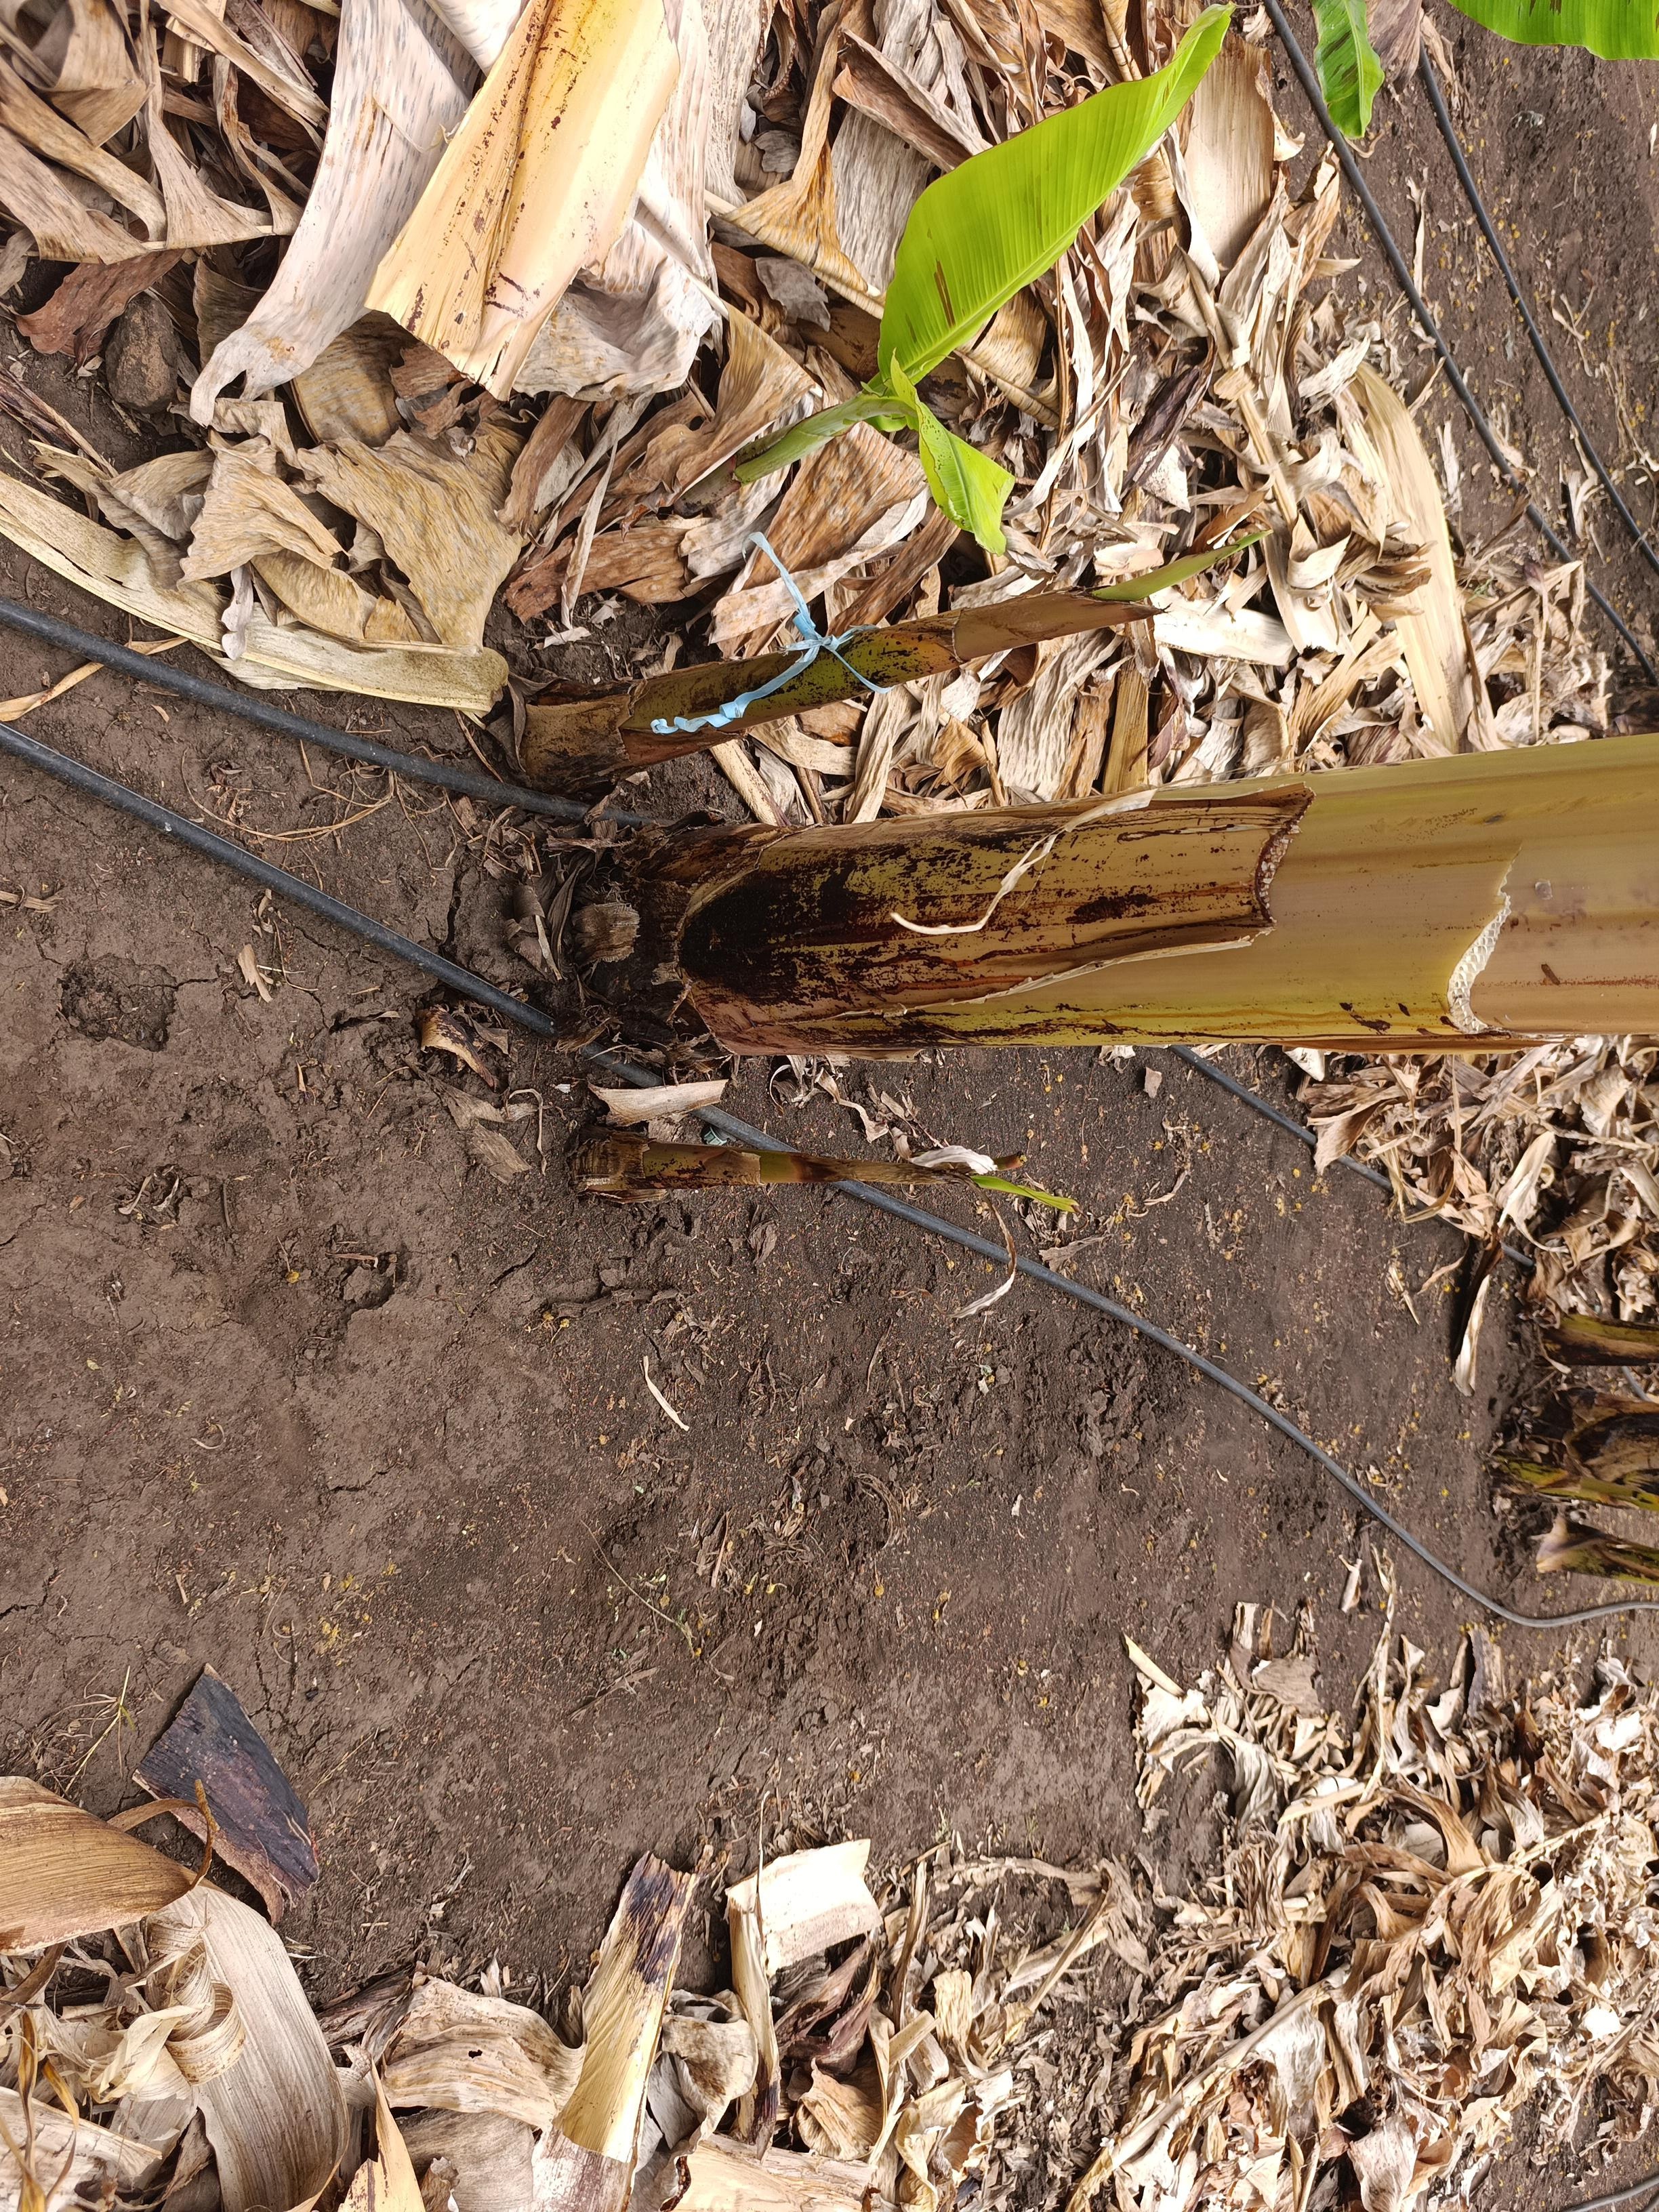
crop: banana
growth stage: emergence sucker
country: Tanzania
